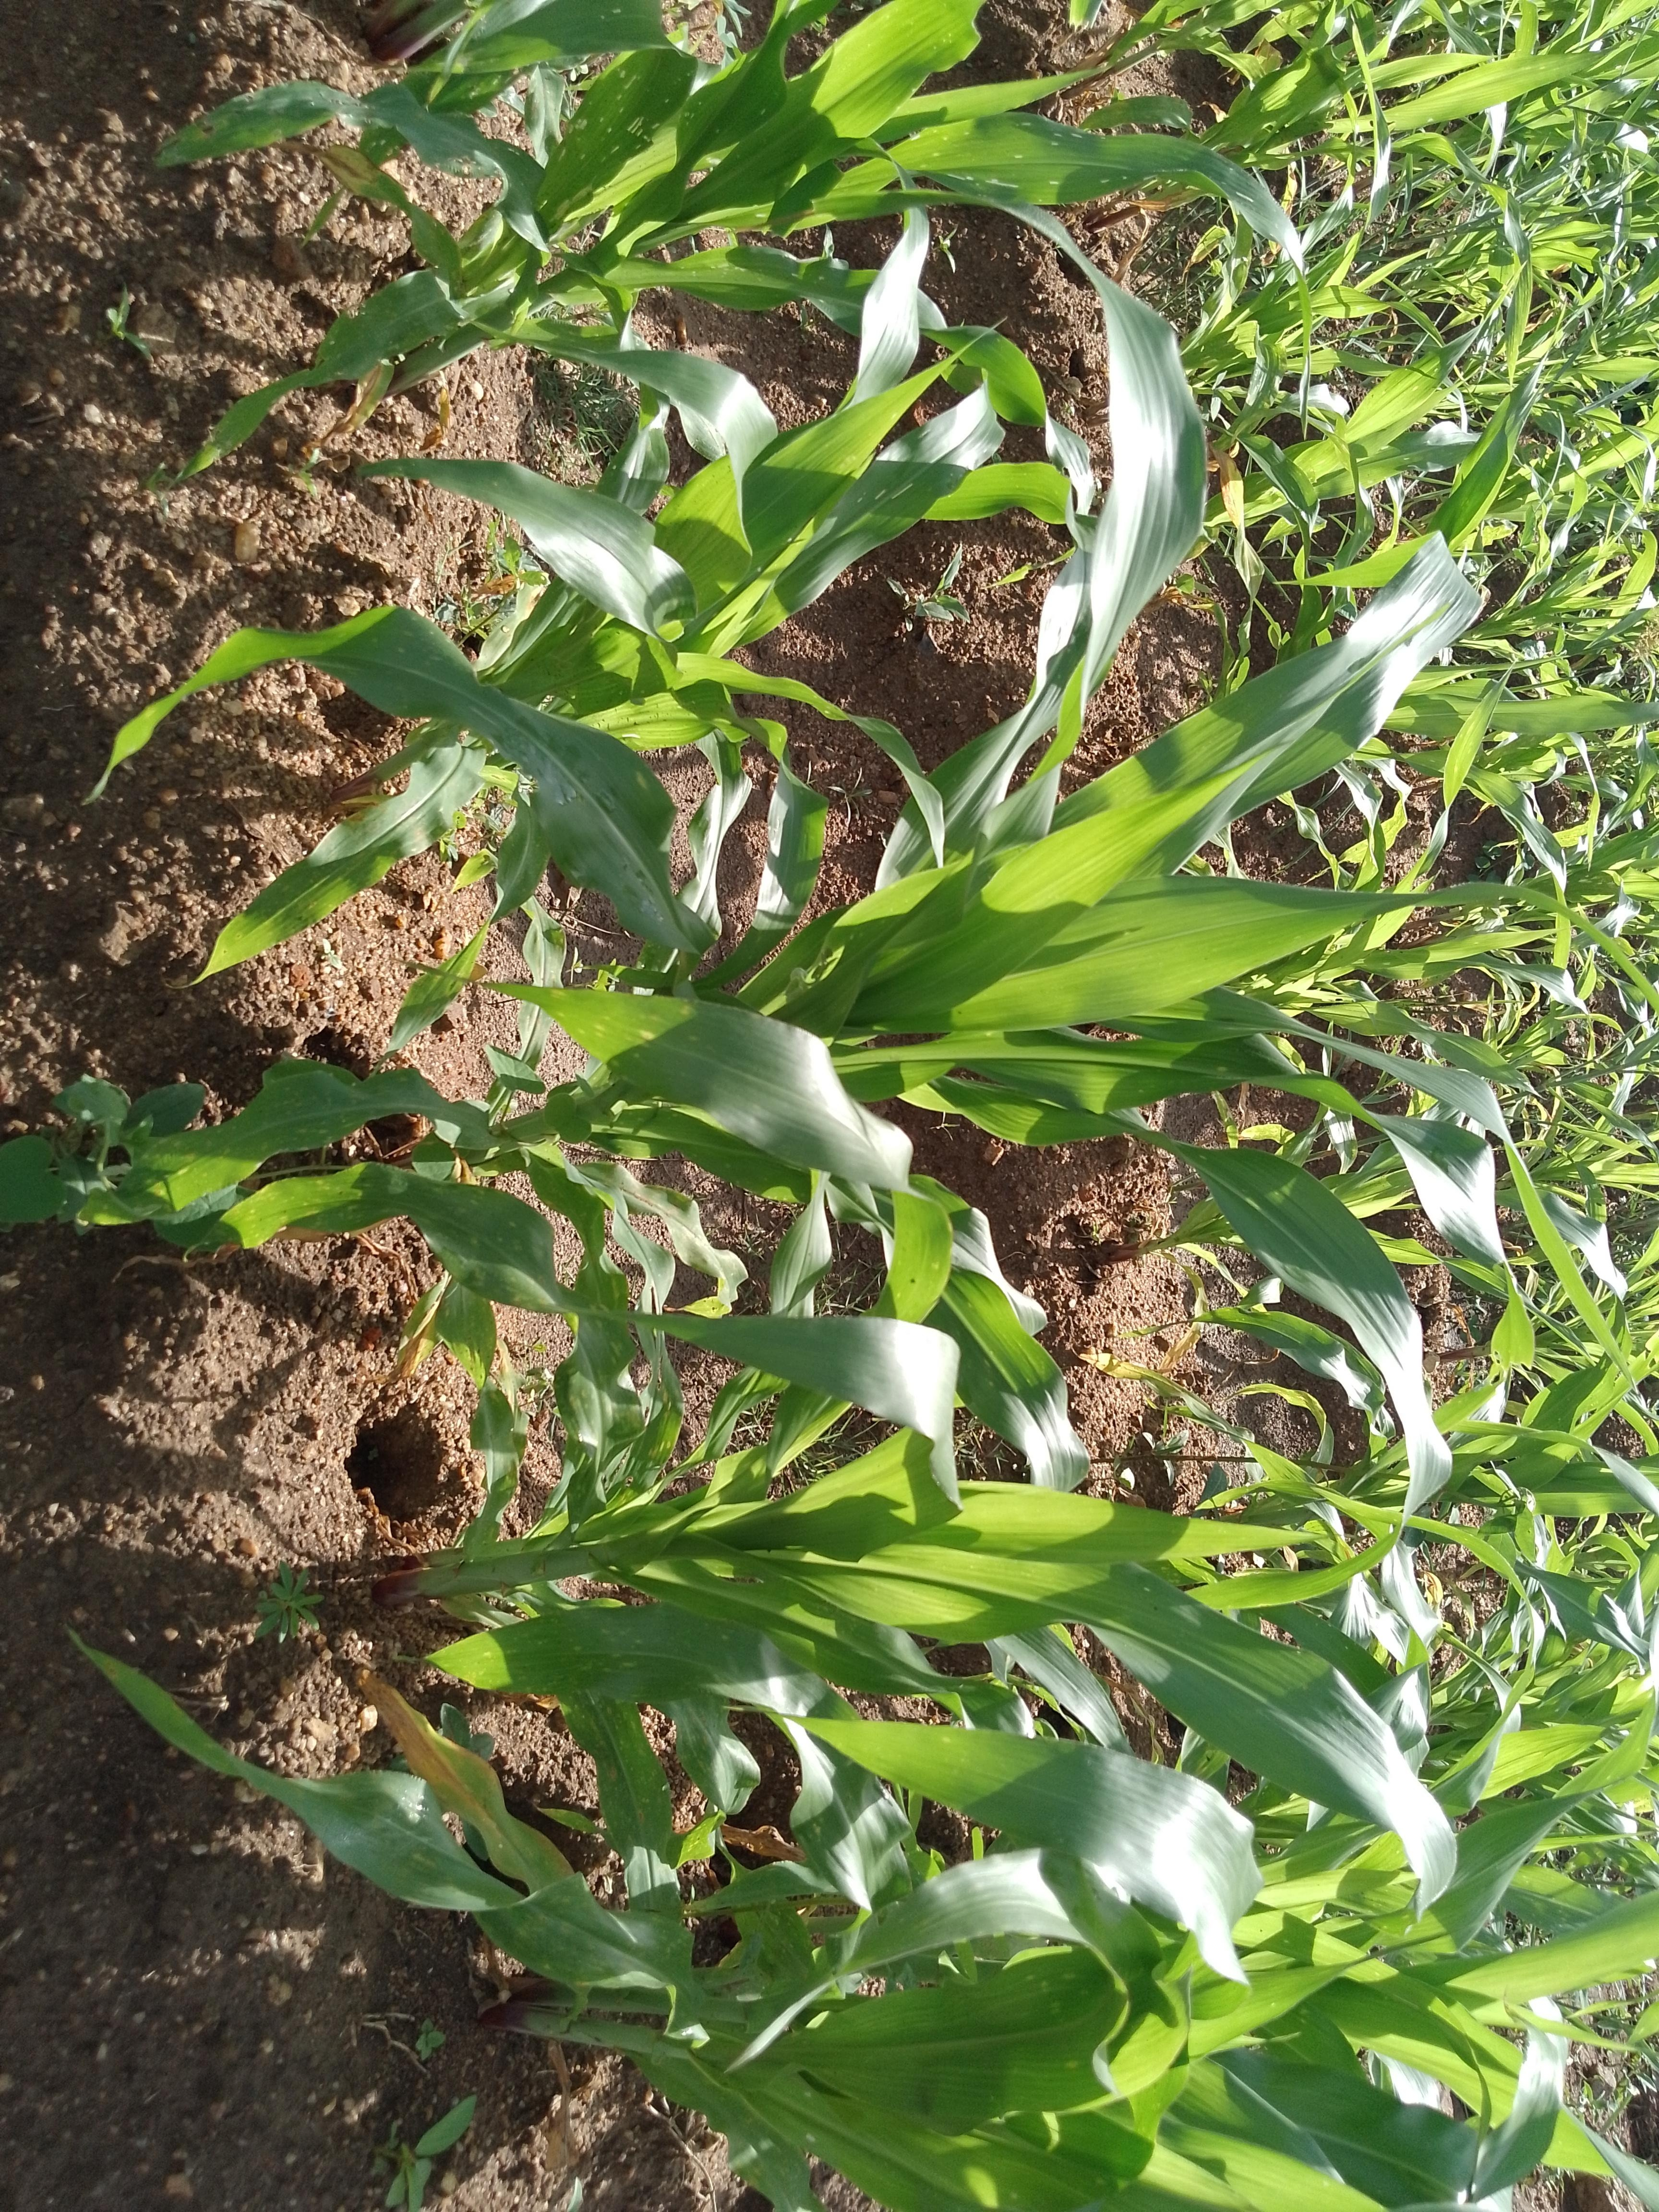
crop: maize
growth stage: vegetative
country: Malawi
